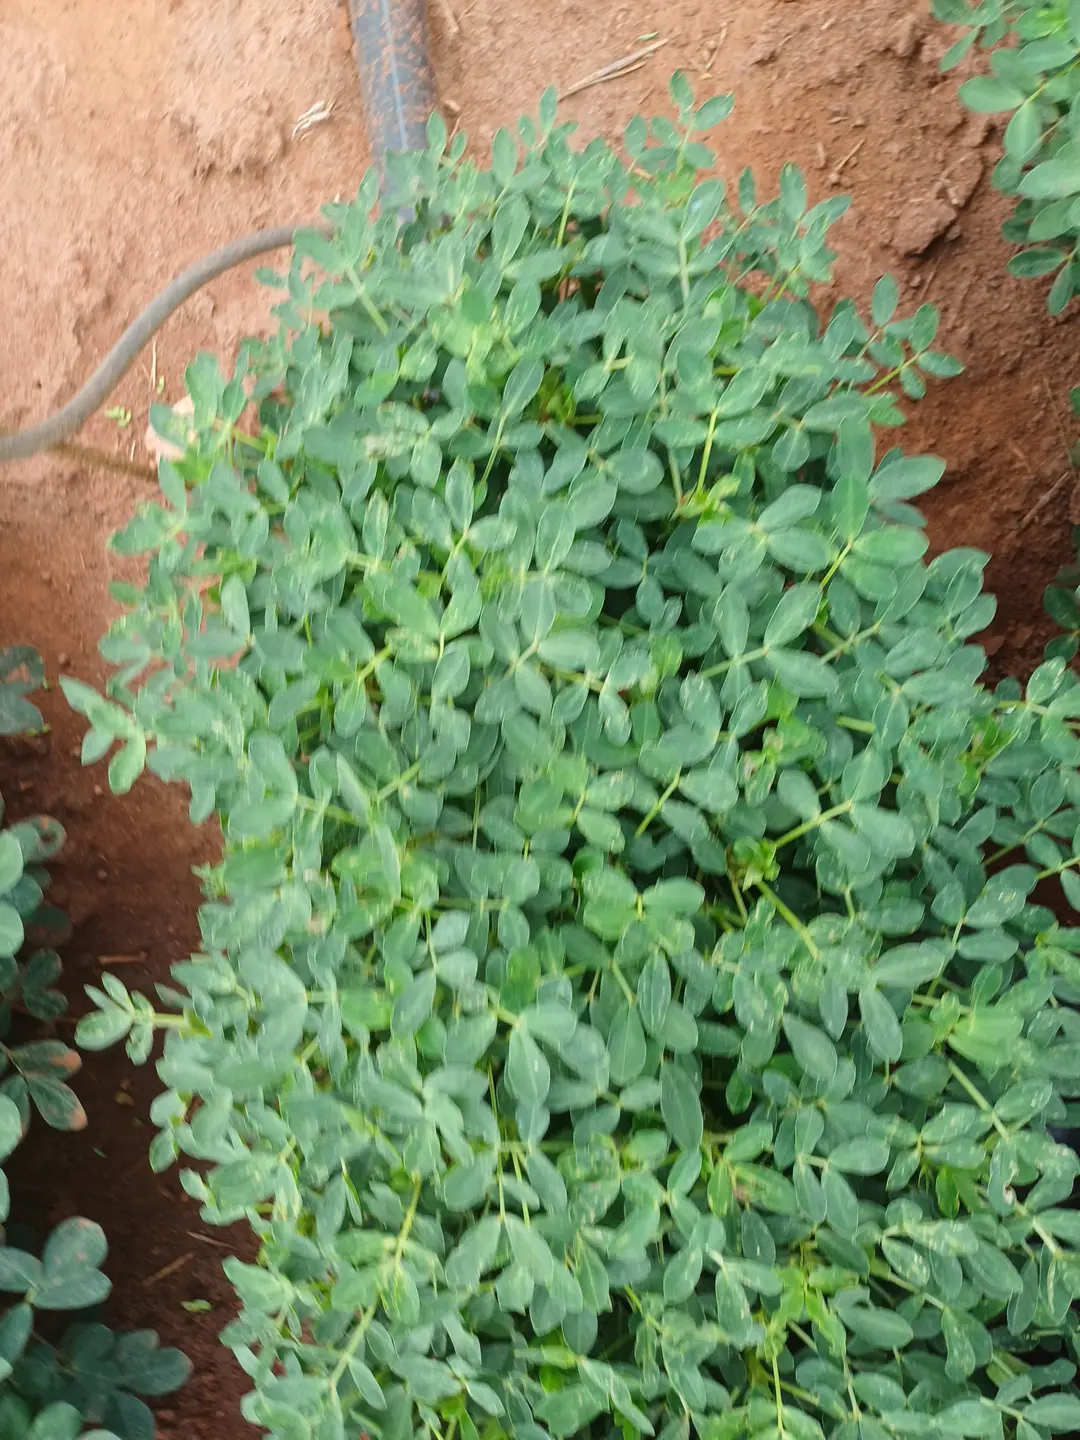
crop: groundnut
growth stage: pegging
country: Kenya
